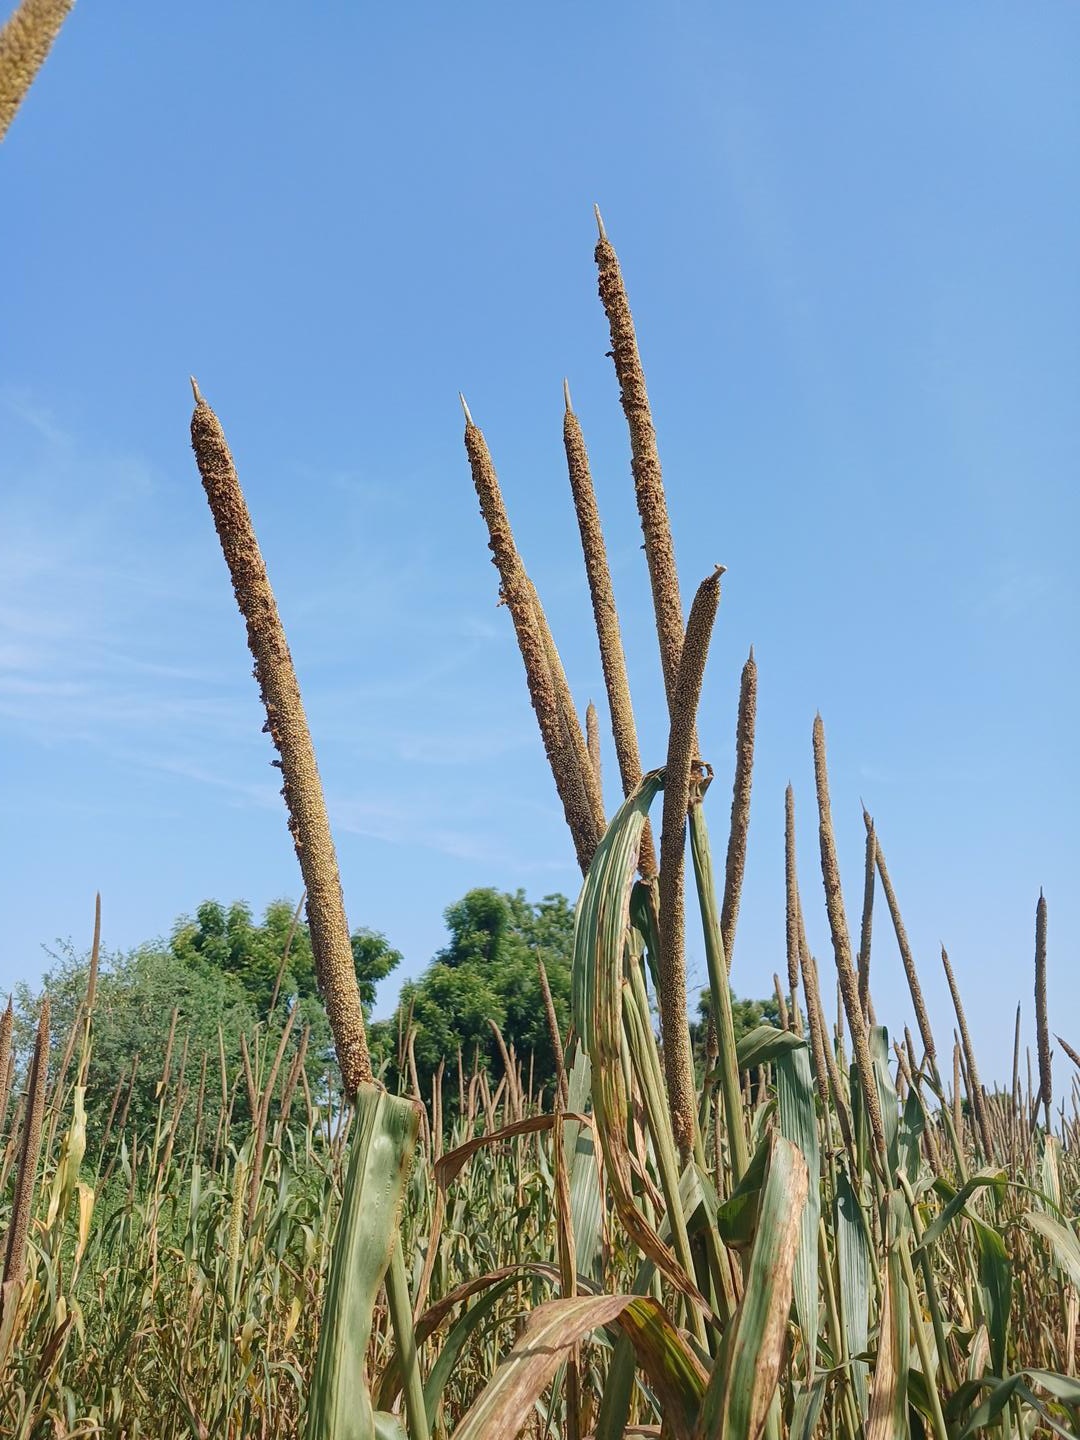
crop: pearl millet
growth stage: maturity
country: Senegal
